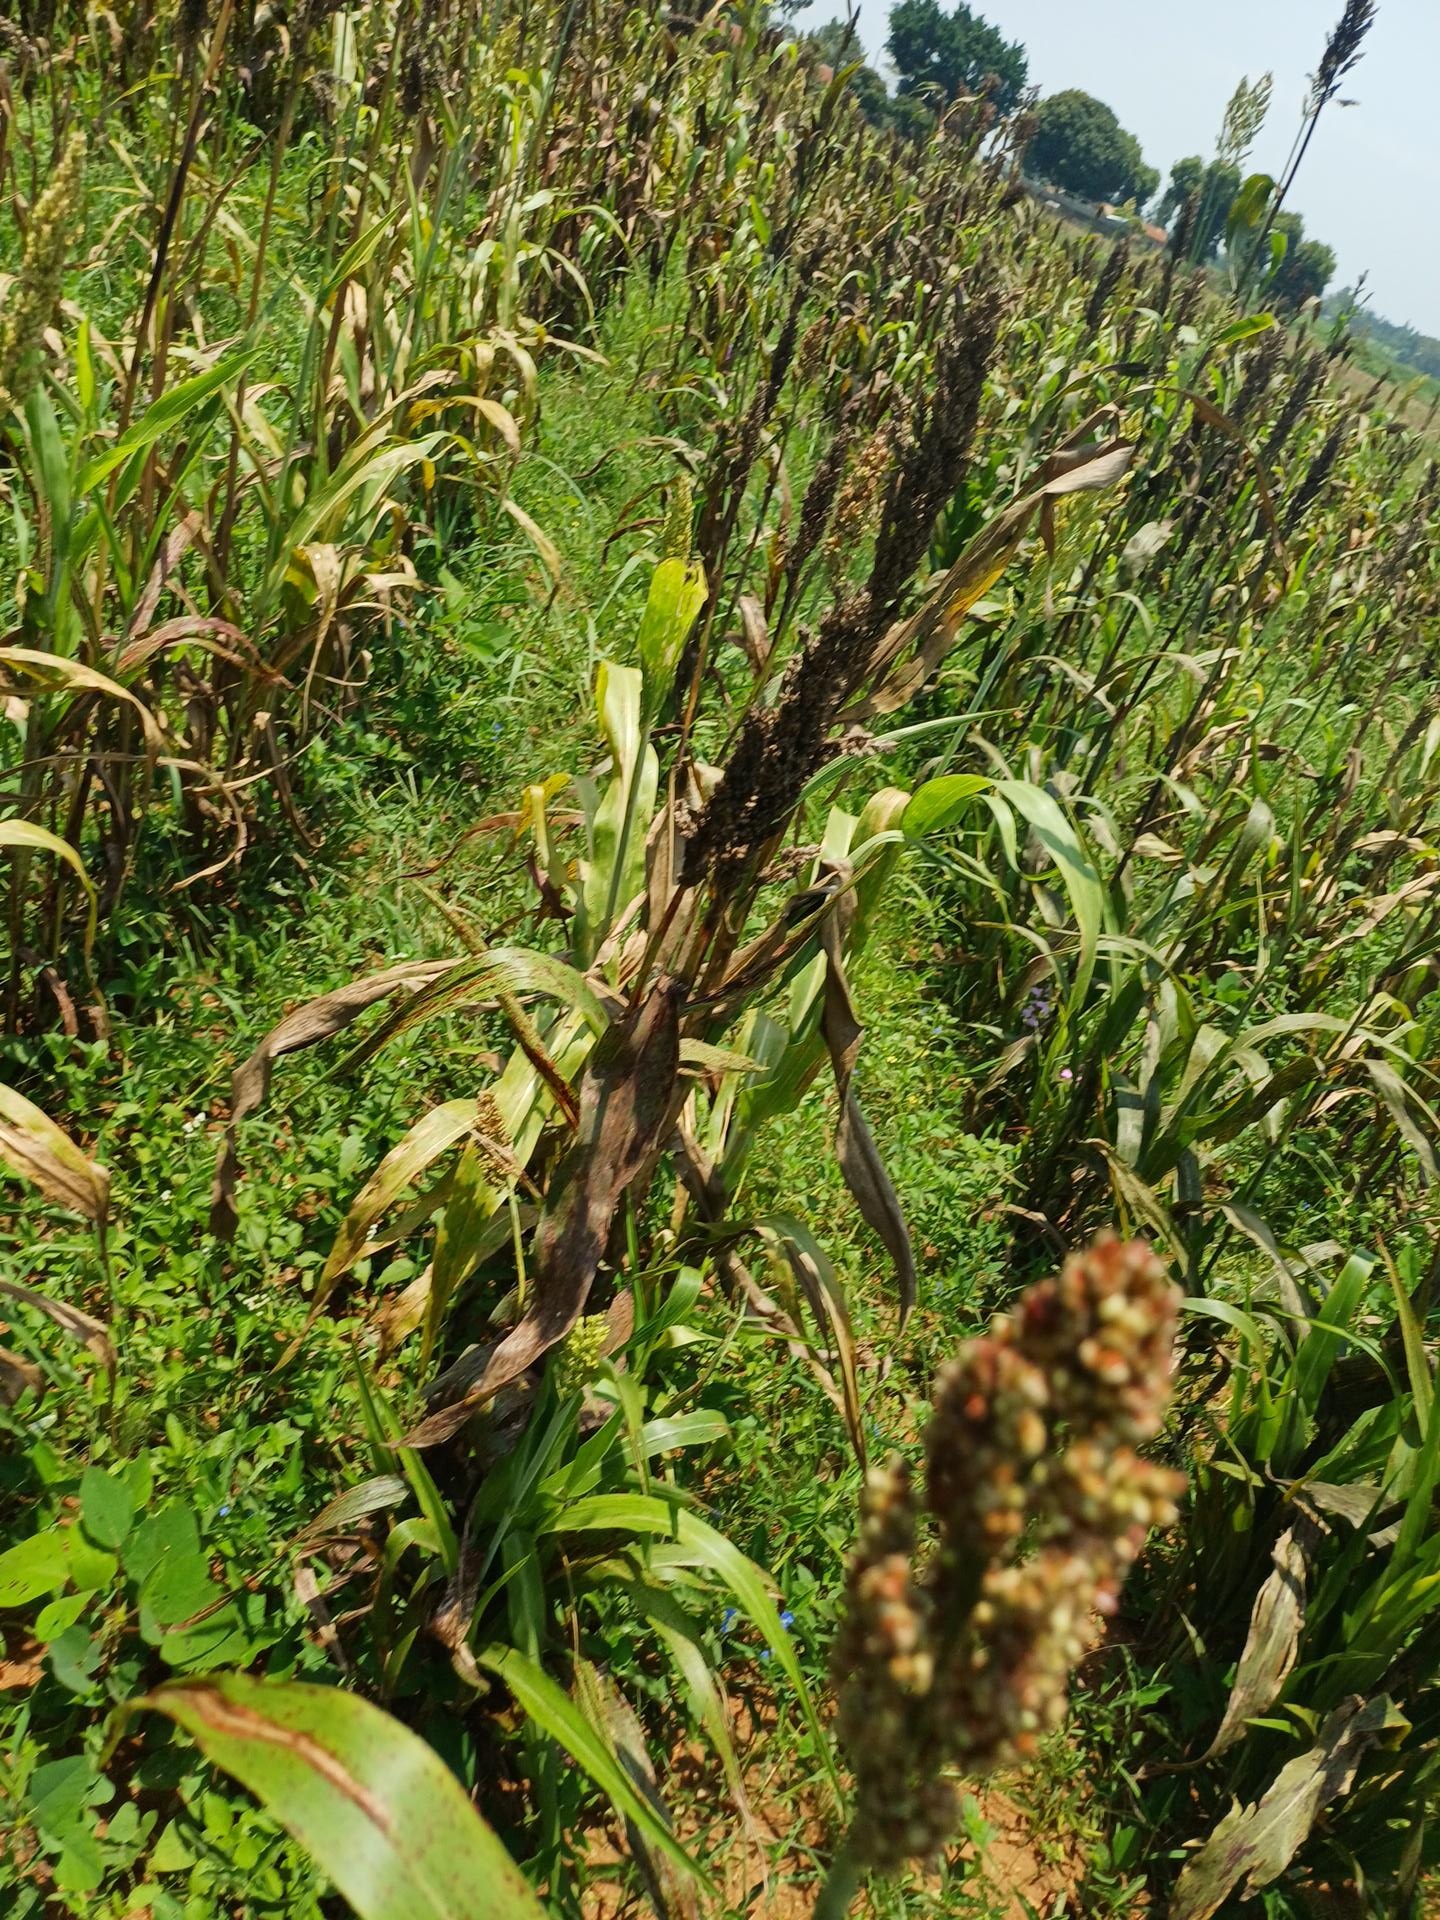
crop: sorghum
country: Kenya
